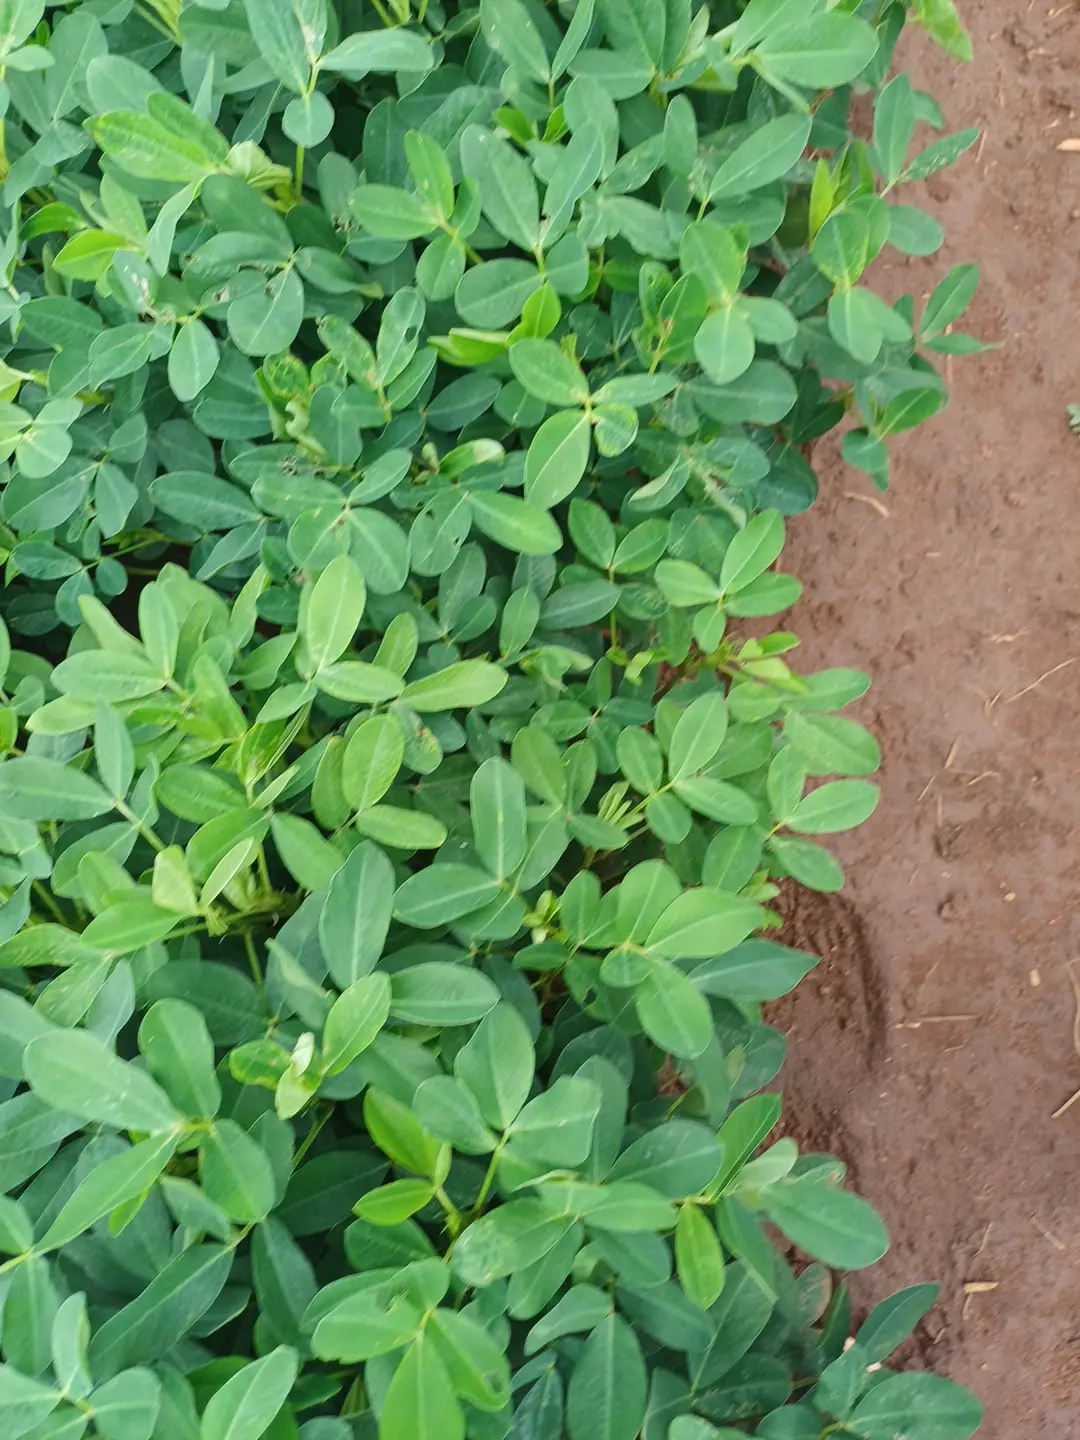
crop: groundnut
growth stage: flowering
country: Kenya
